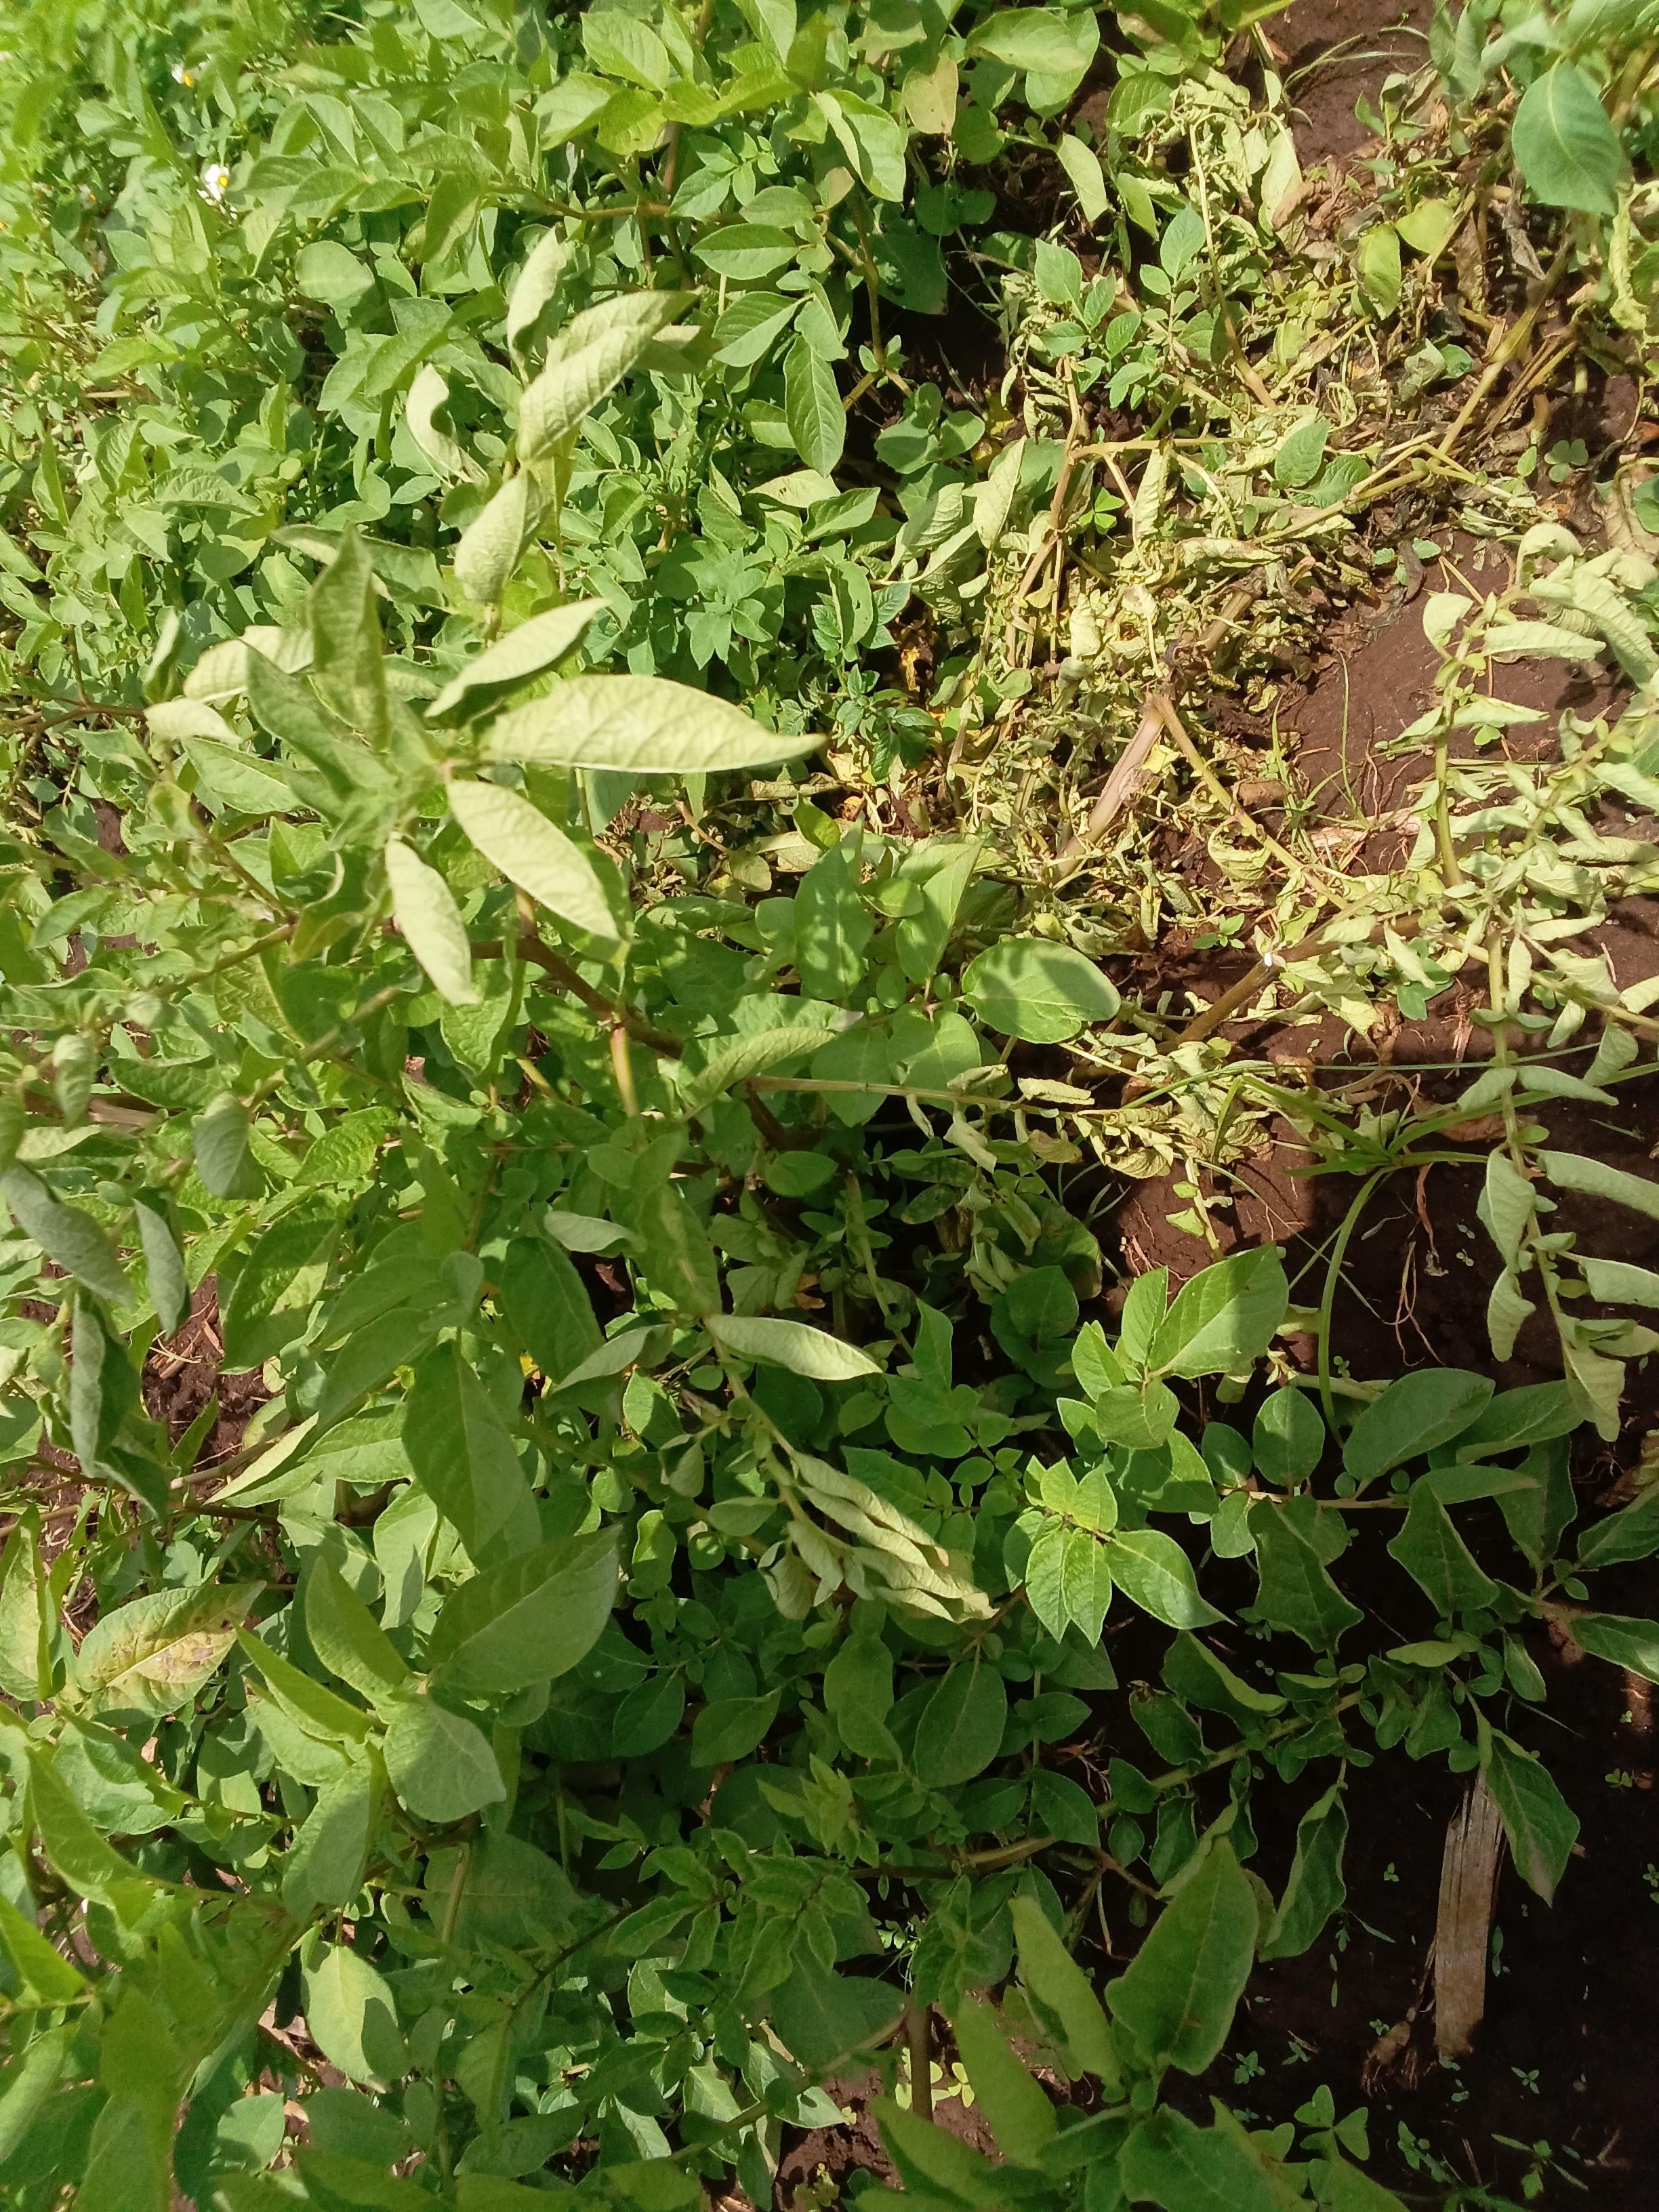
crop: potato
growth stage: vegetative
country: Kenya
